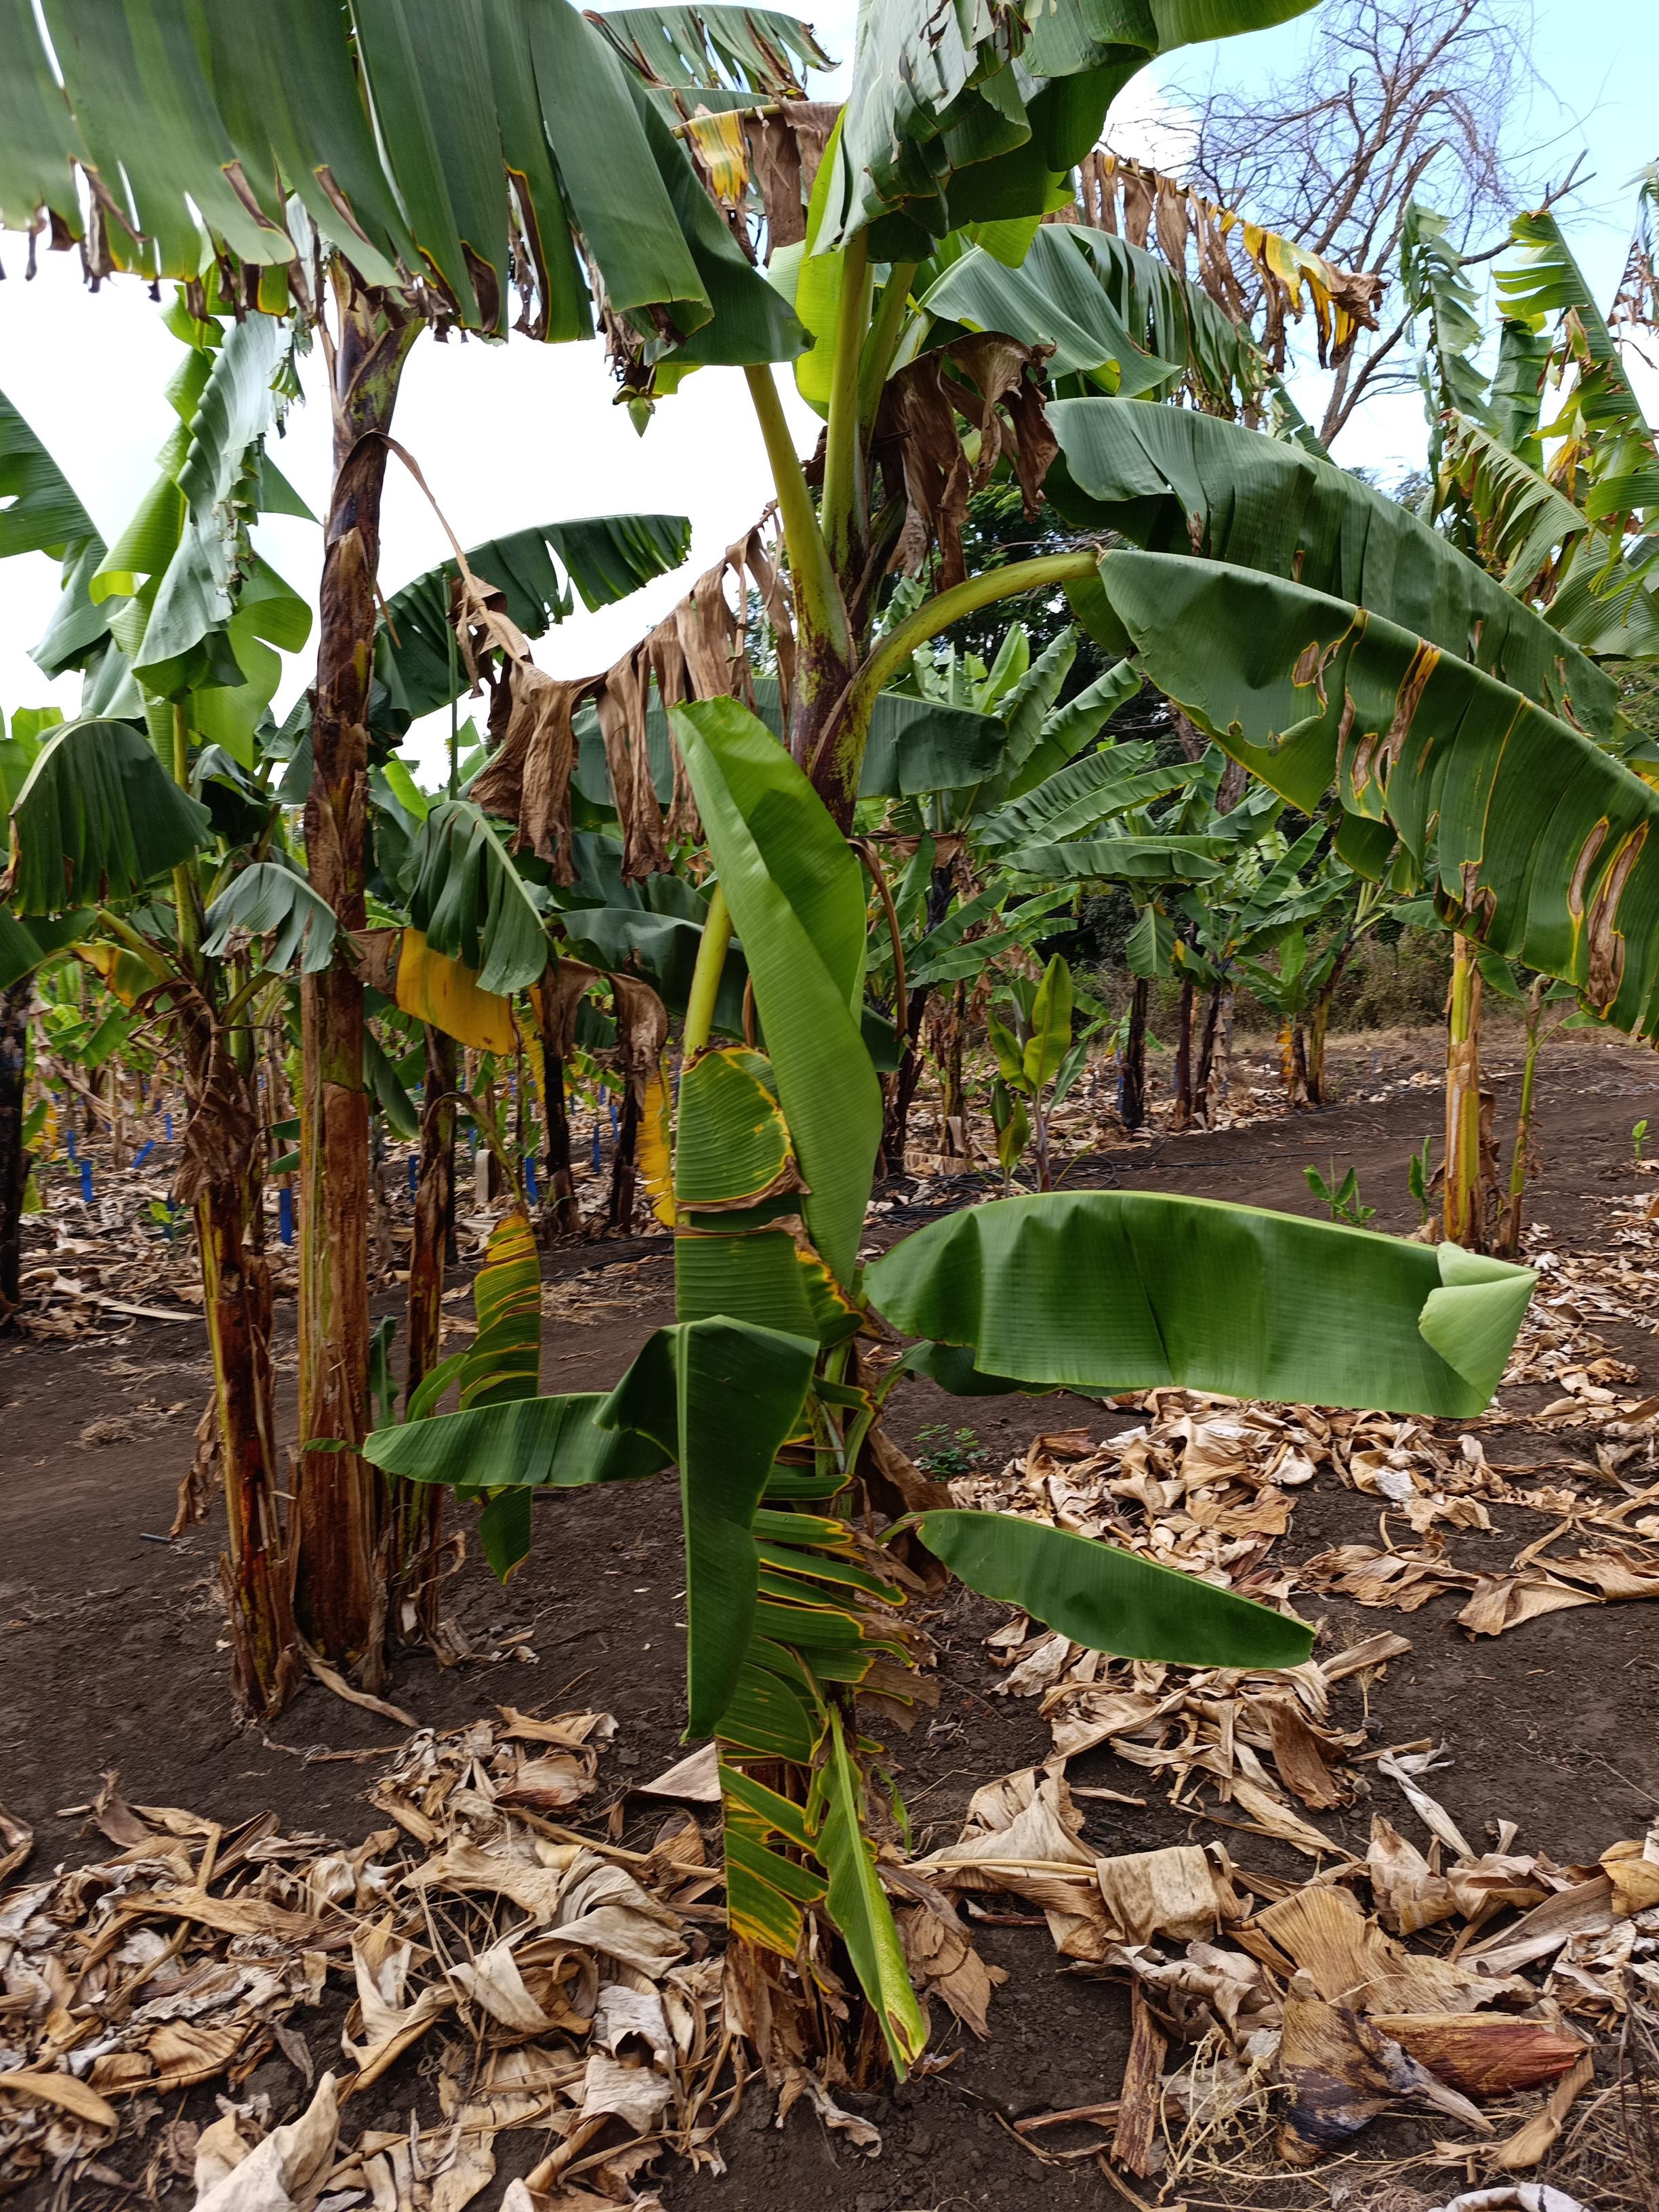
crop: banana
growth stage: vegetative
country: Tanzania
